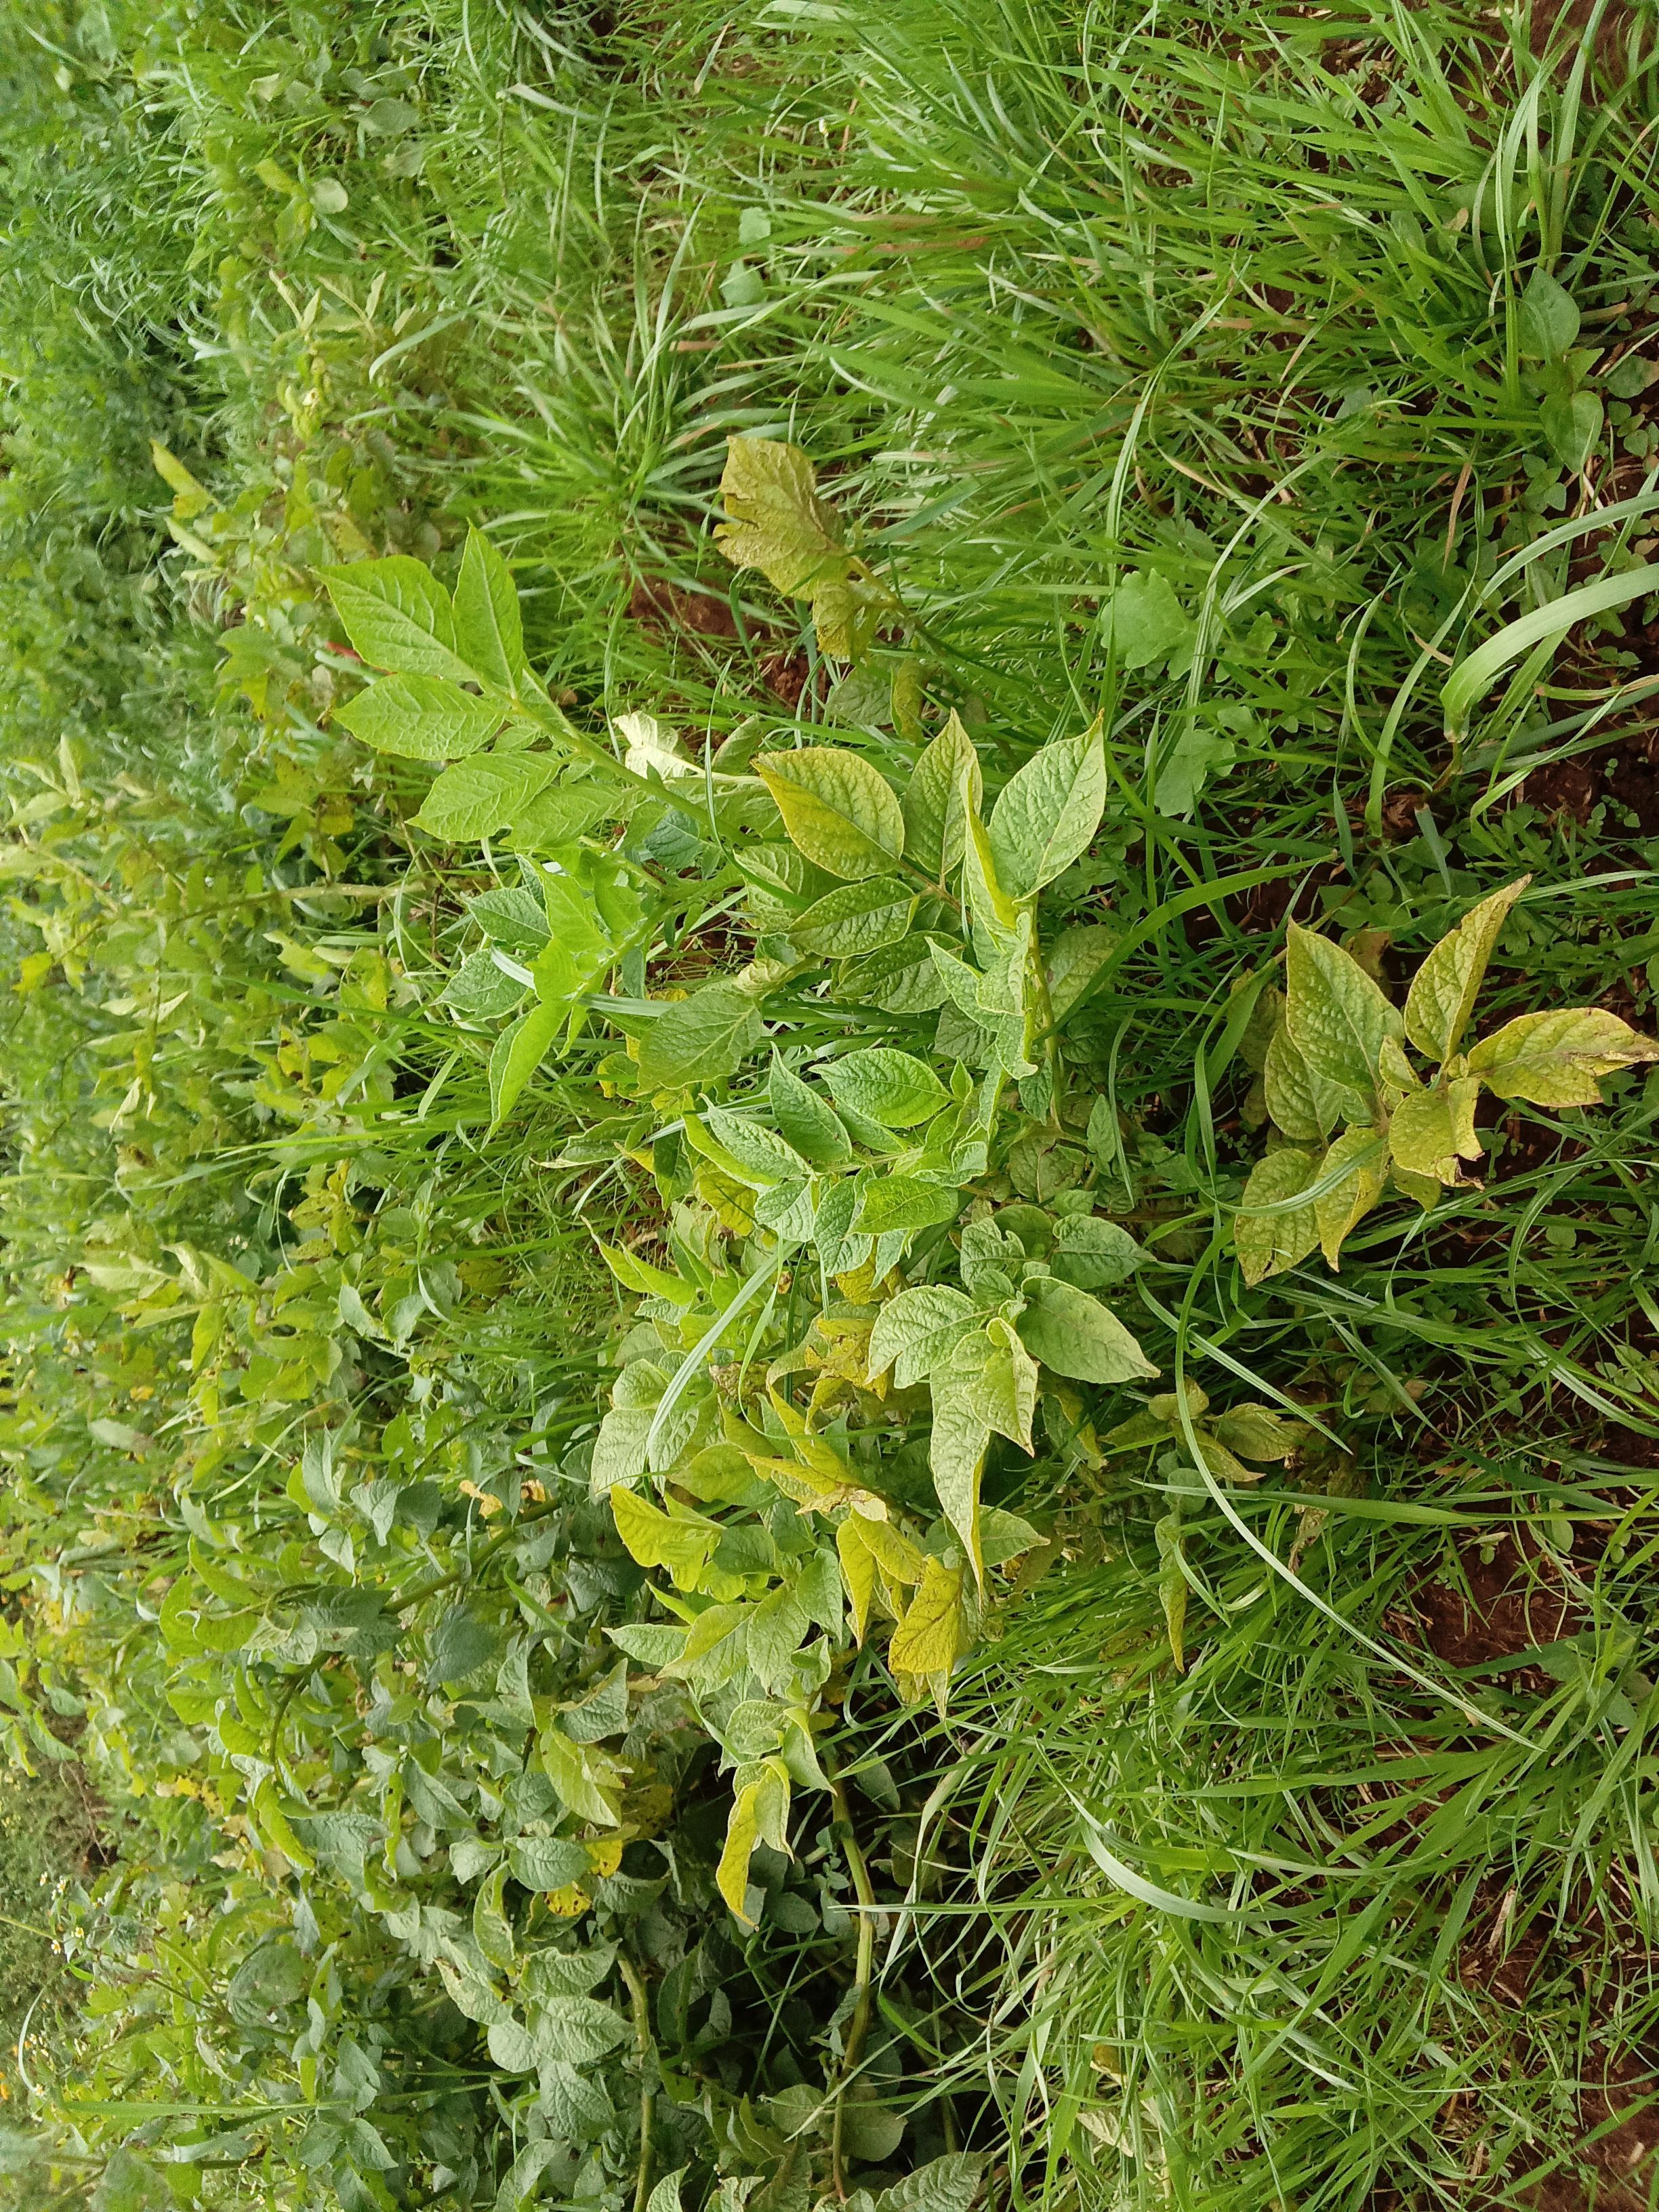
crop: potato
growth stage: harvest maturity
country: Kenya
